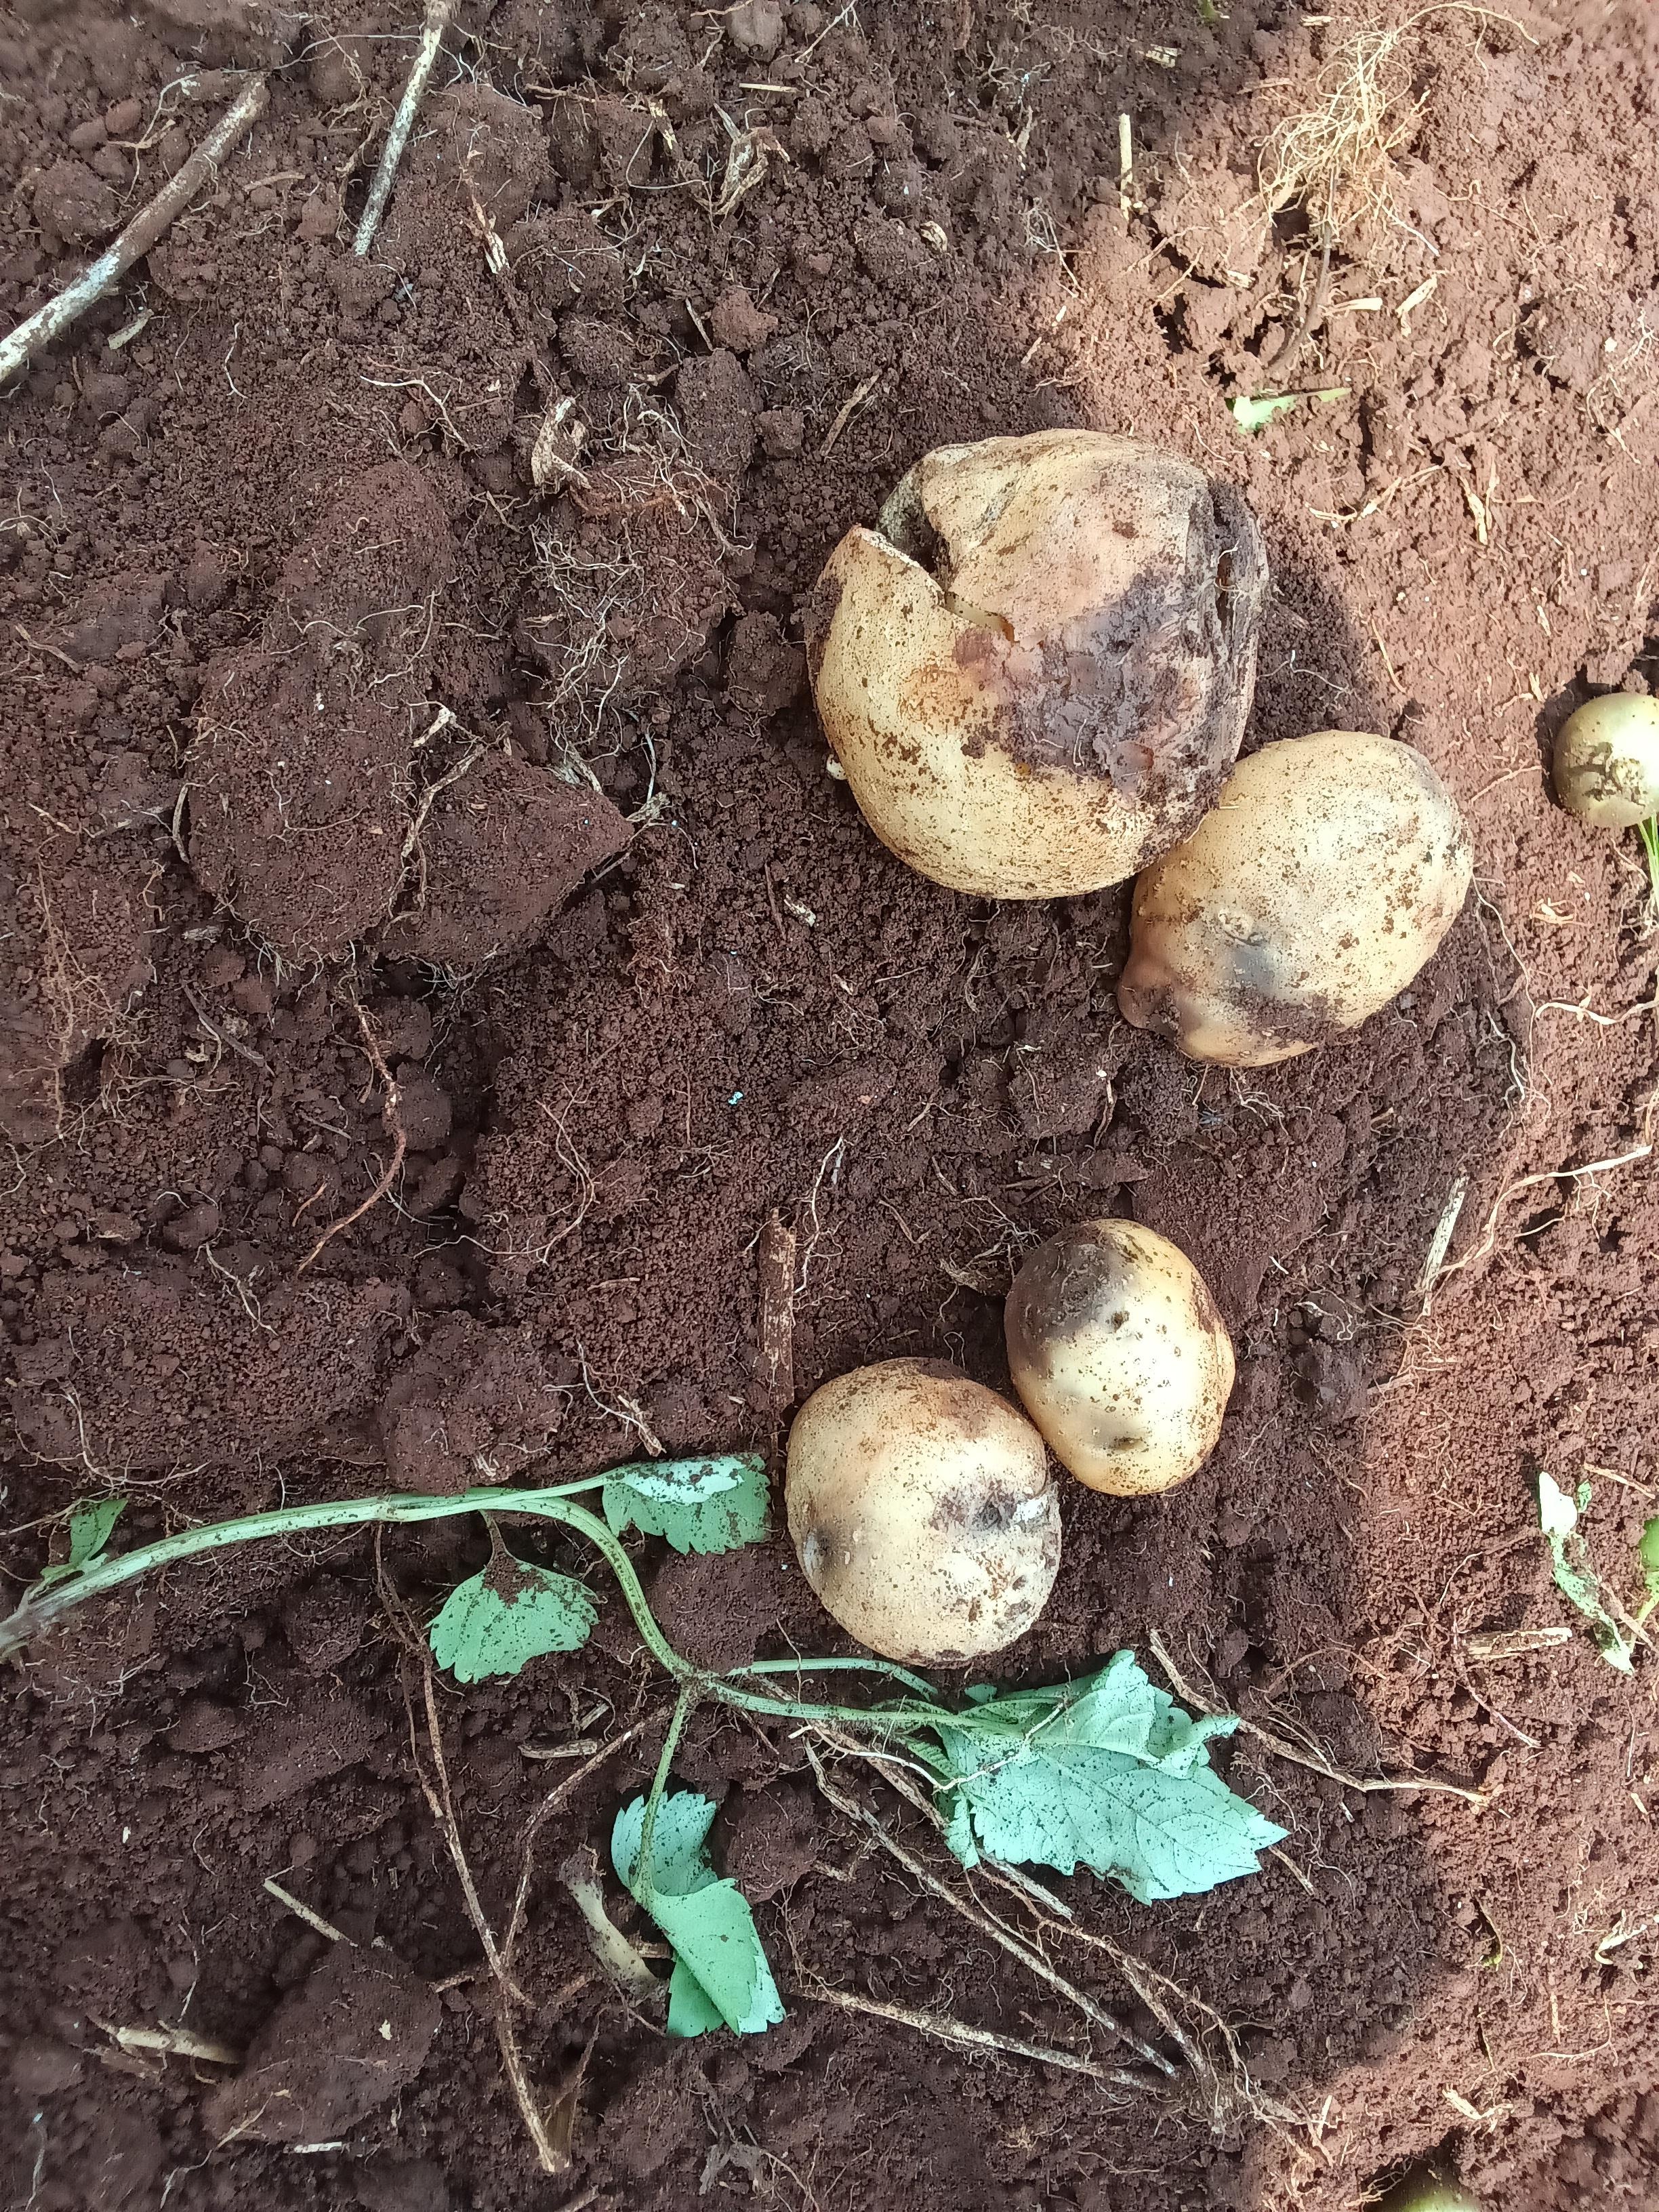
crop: potato
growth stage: harvest maturity
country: Kenya
